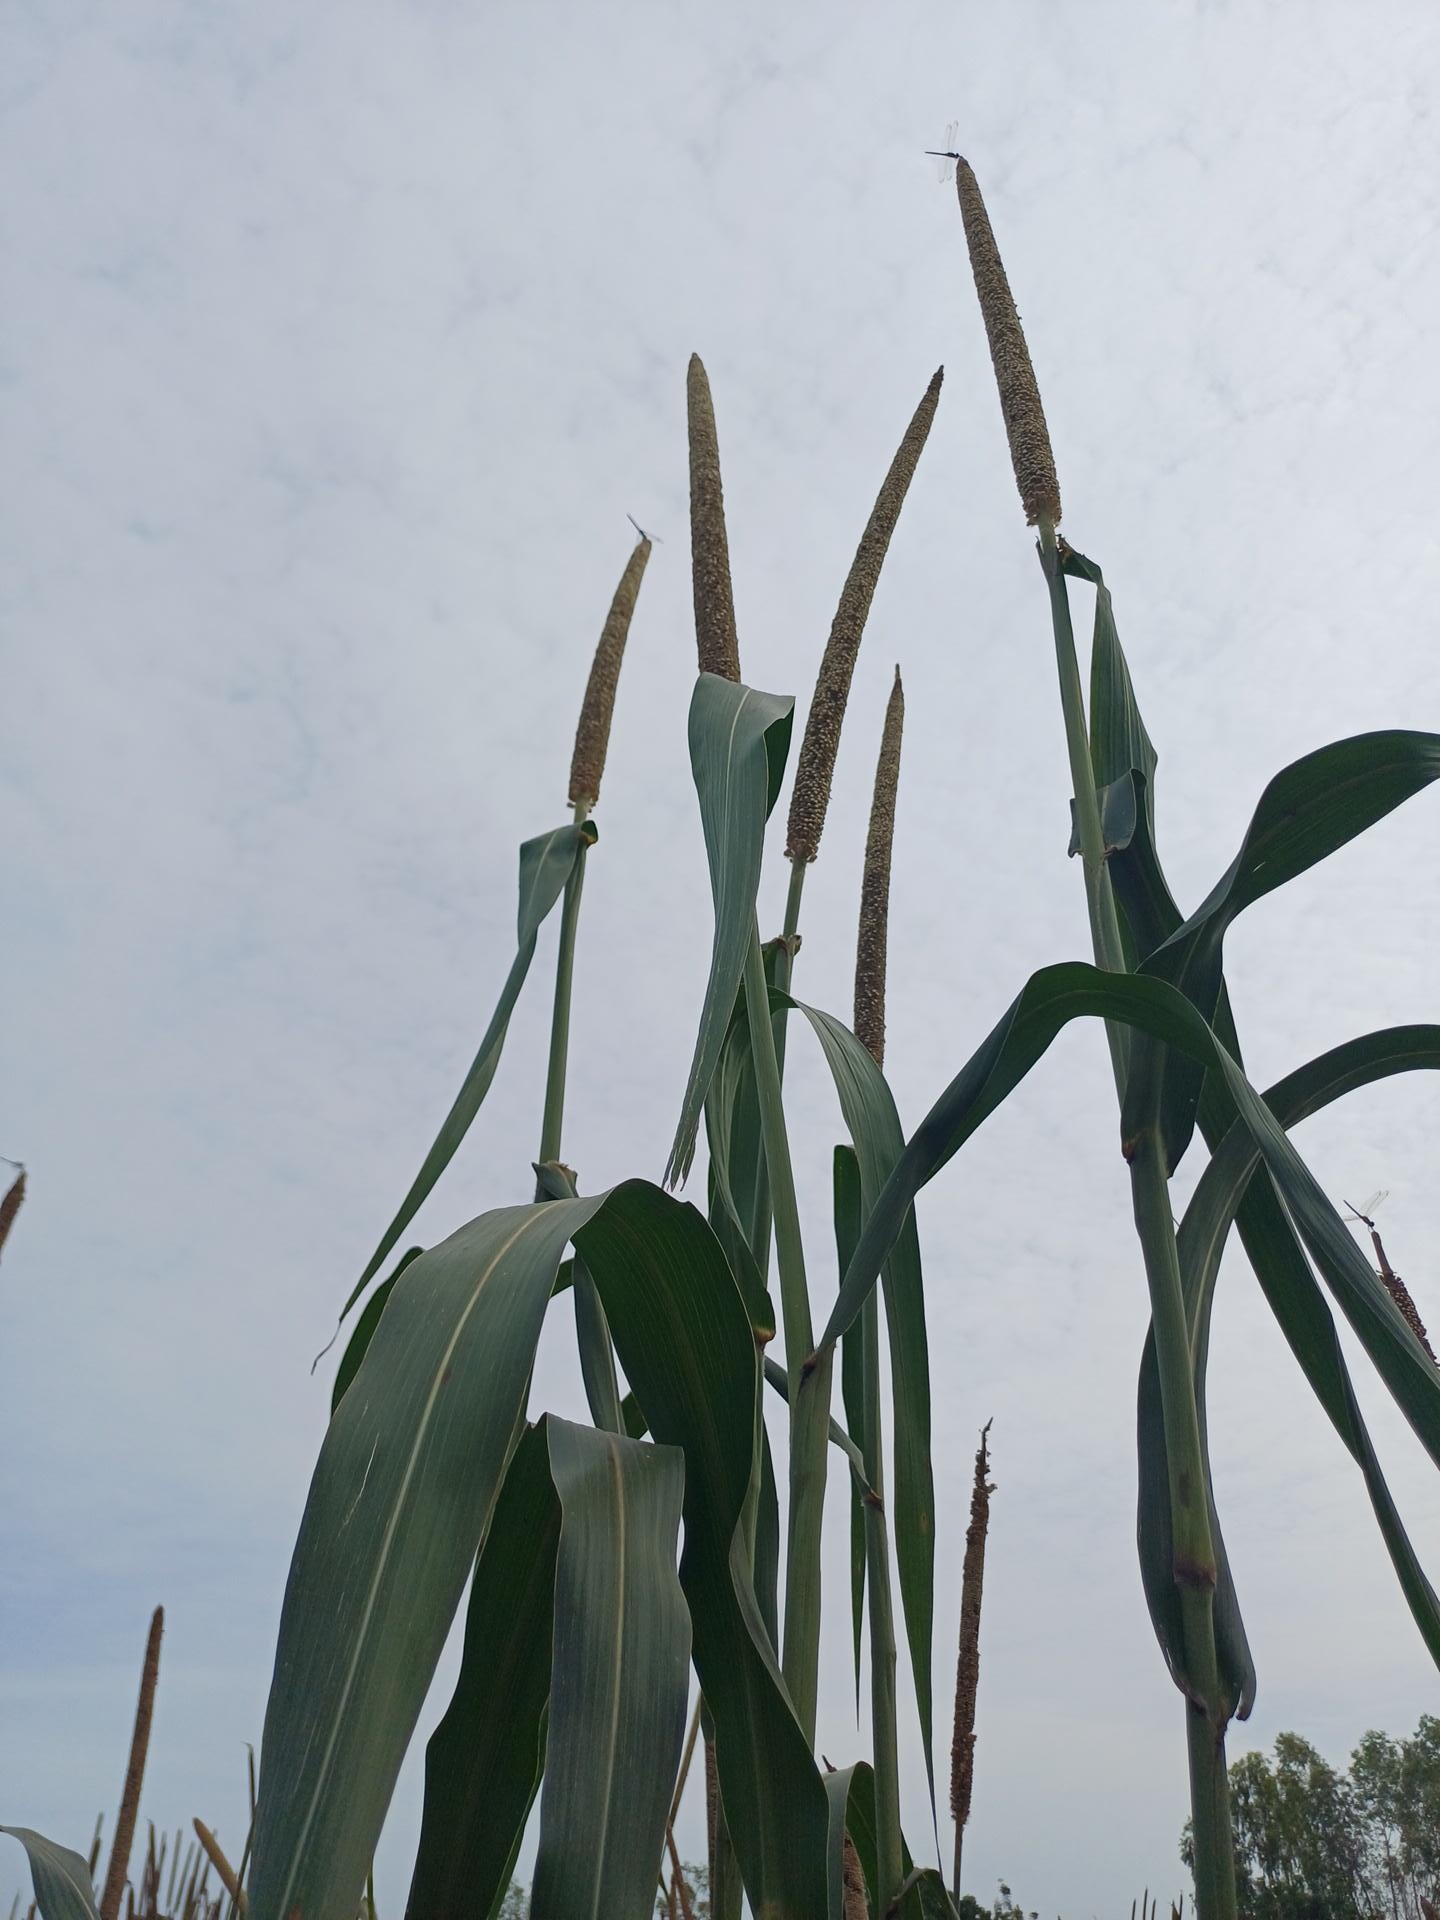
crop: pearl millet
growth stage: filling grain
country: Senegal
